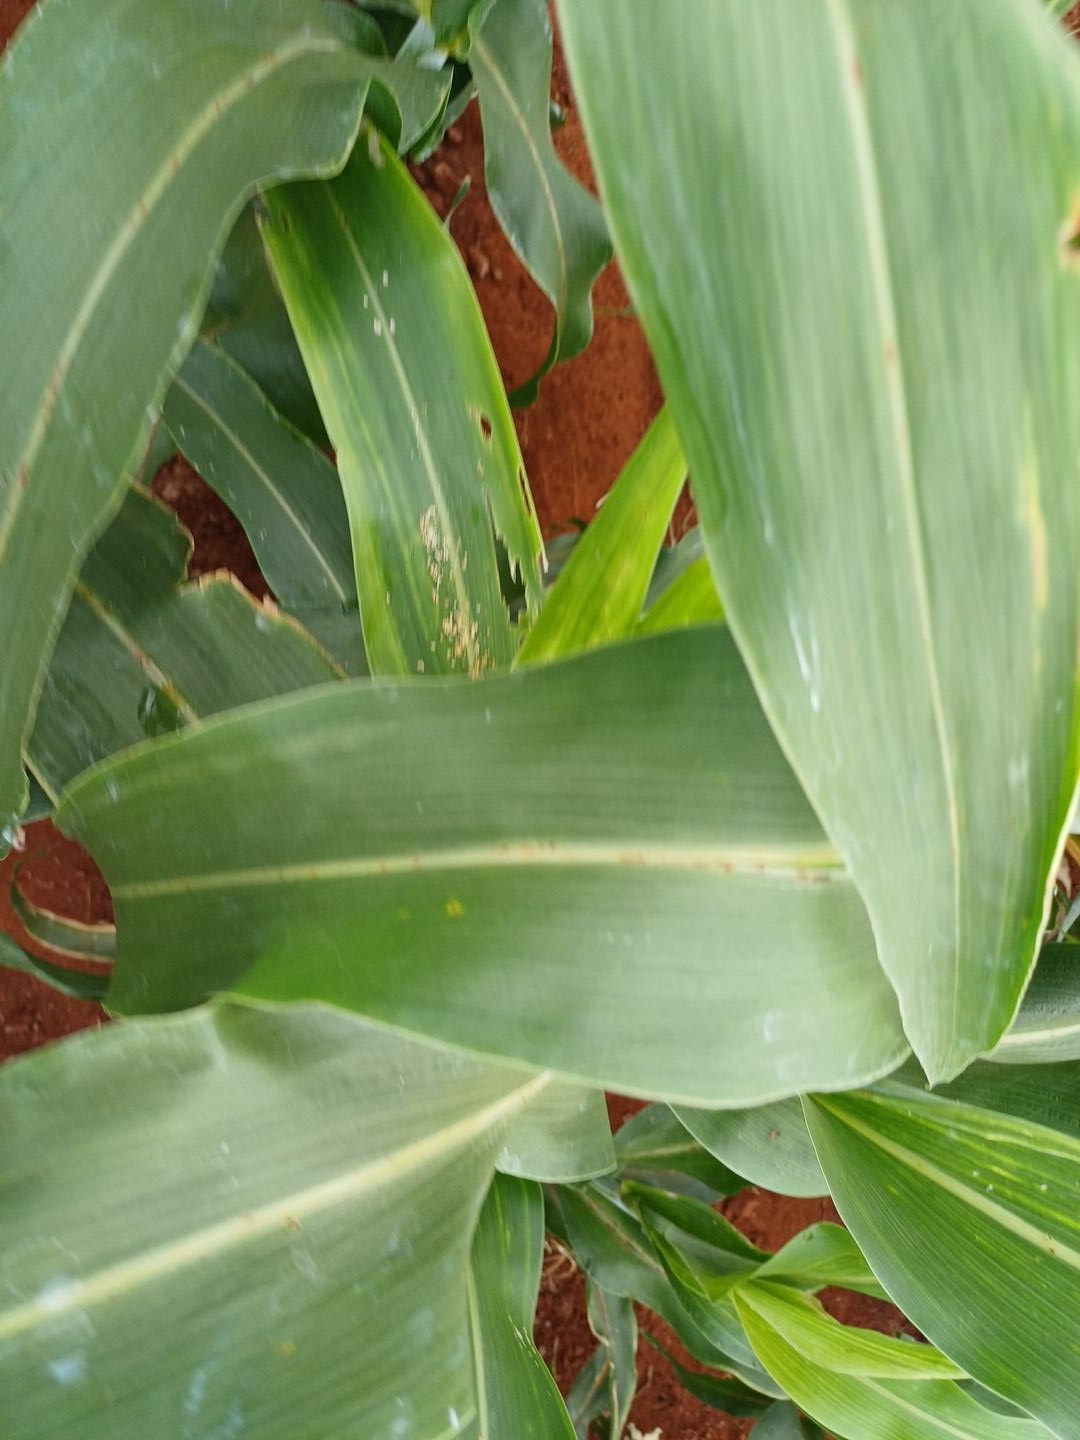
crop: sorghum
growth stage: heading tuber
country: Kenya
